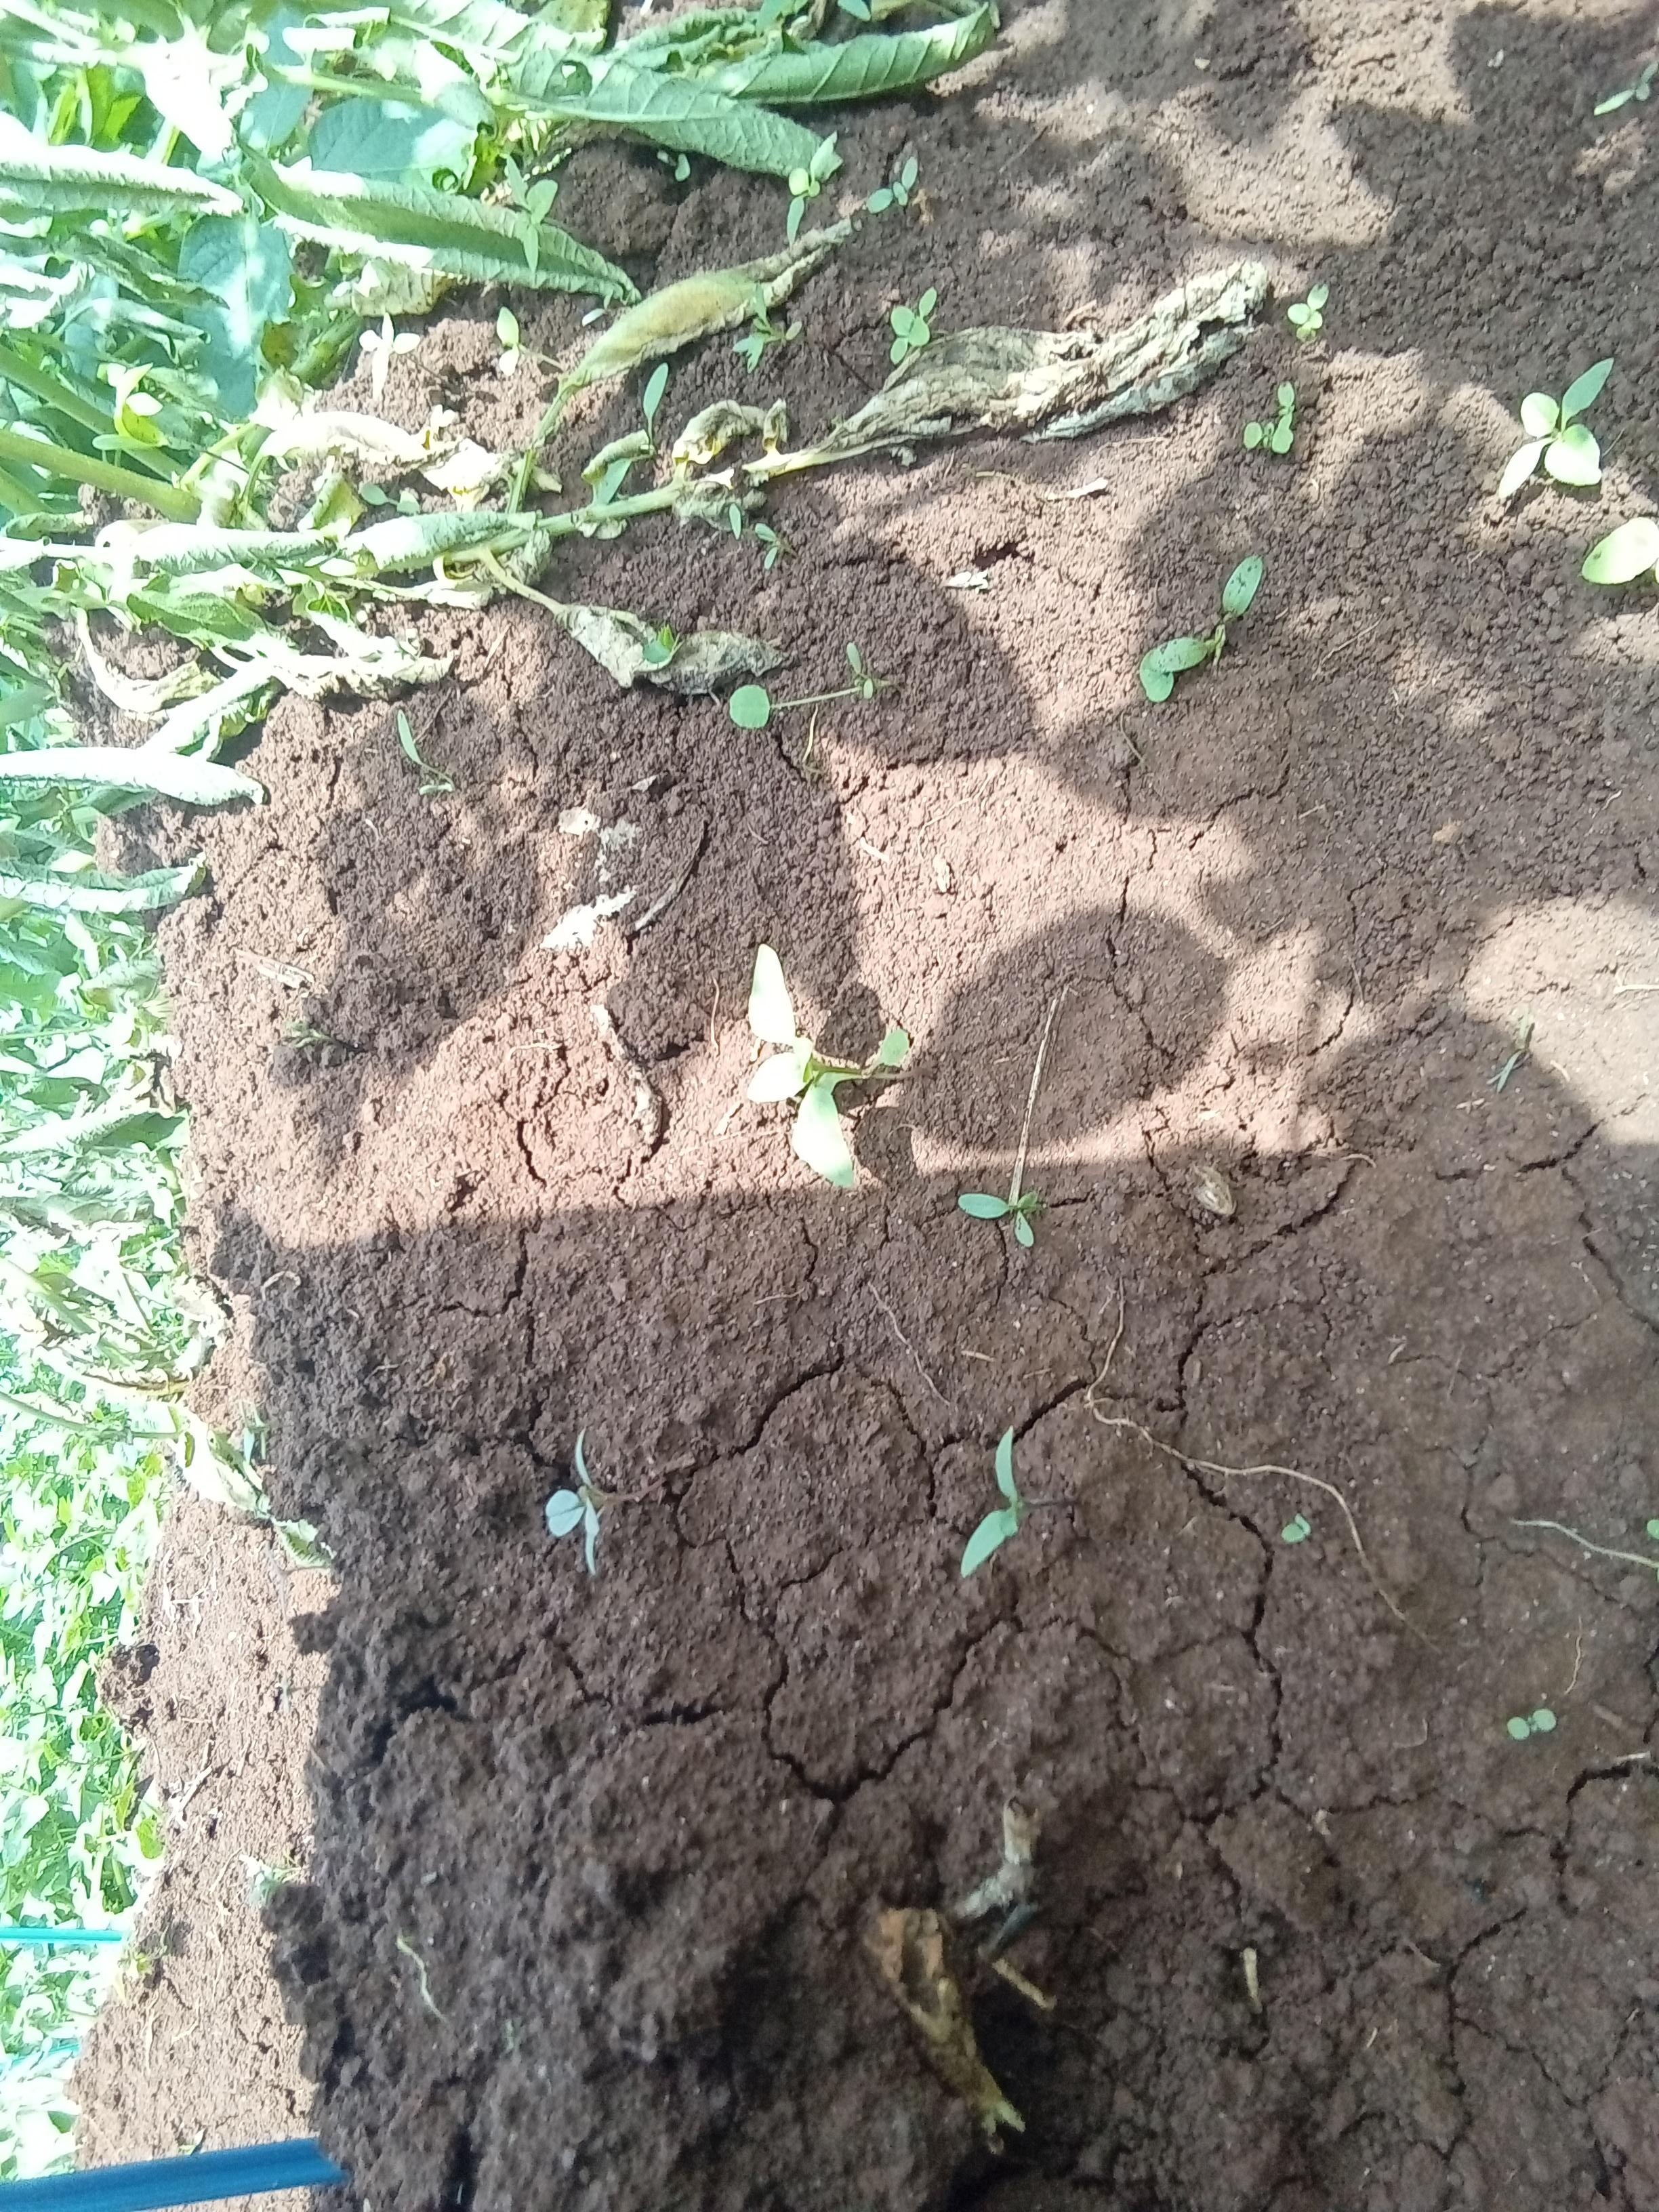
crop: potato
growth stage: flowering
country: Kenya
